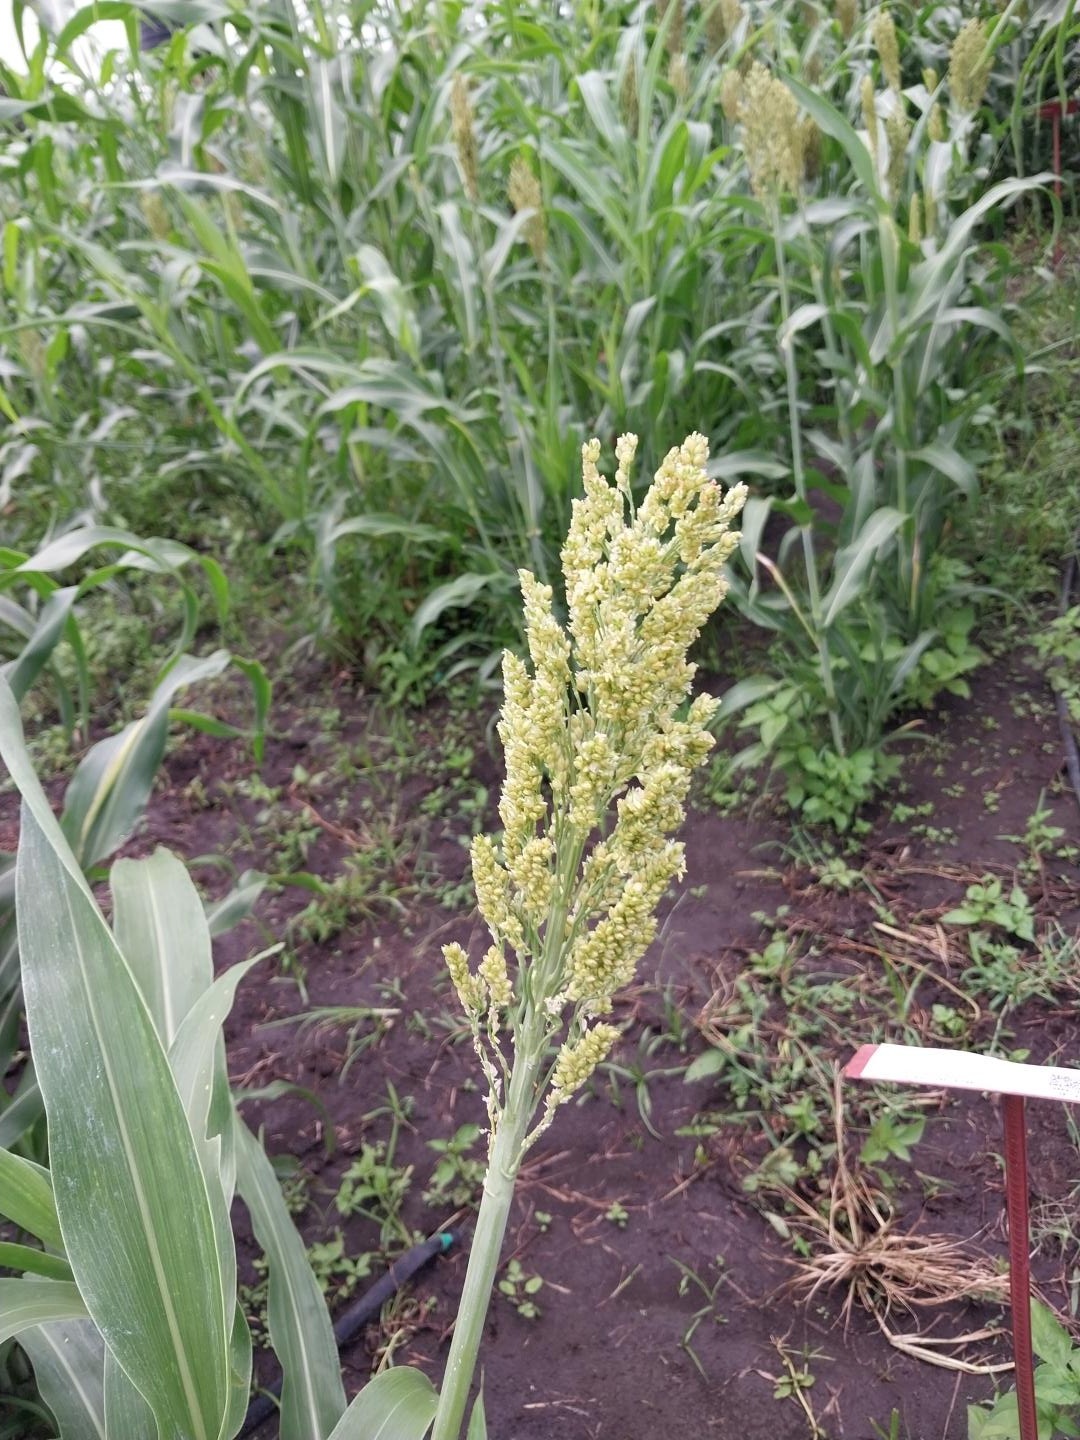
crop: sorghum
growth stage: heading tuber
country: Tanzania
